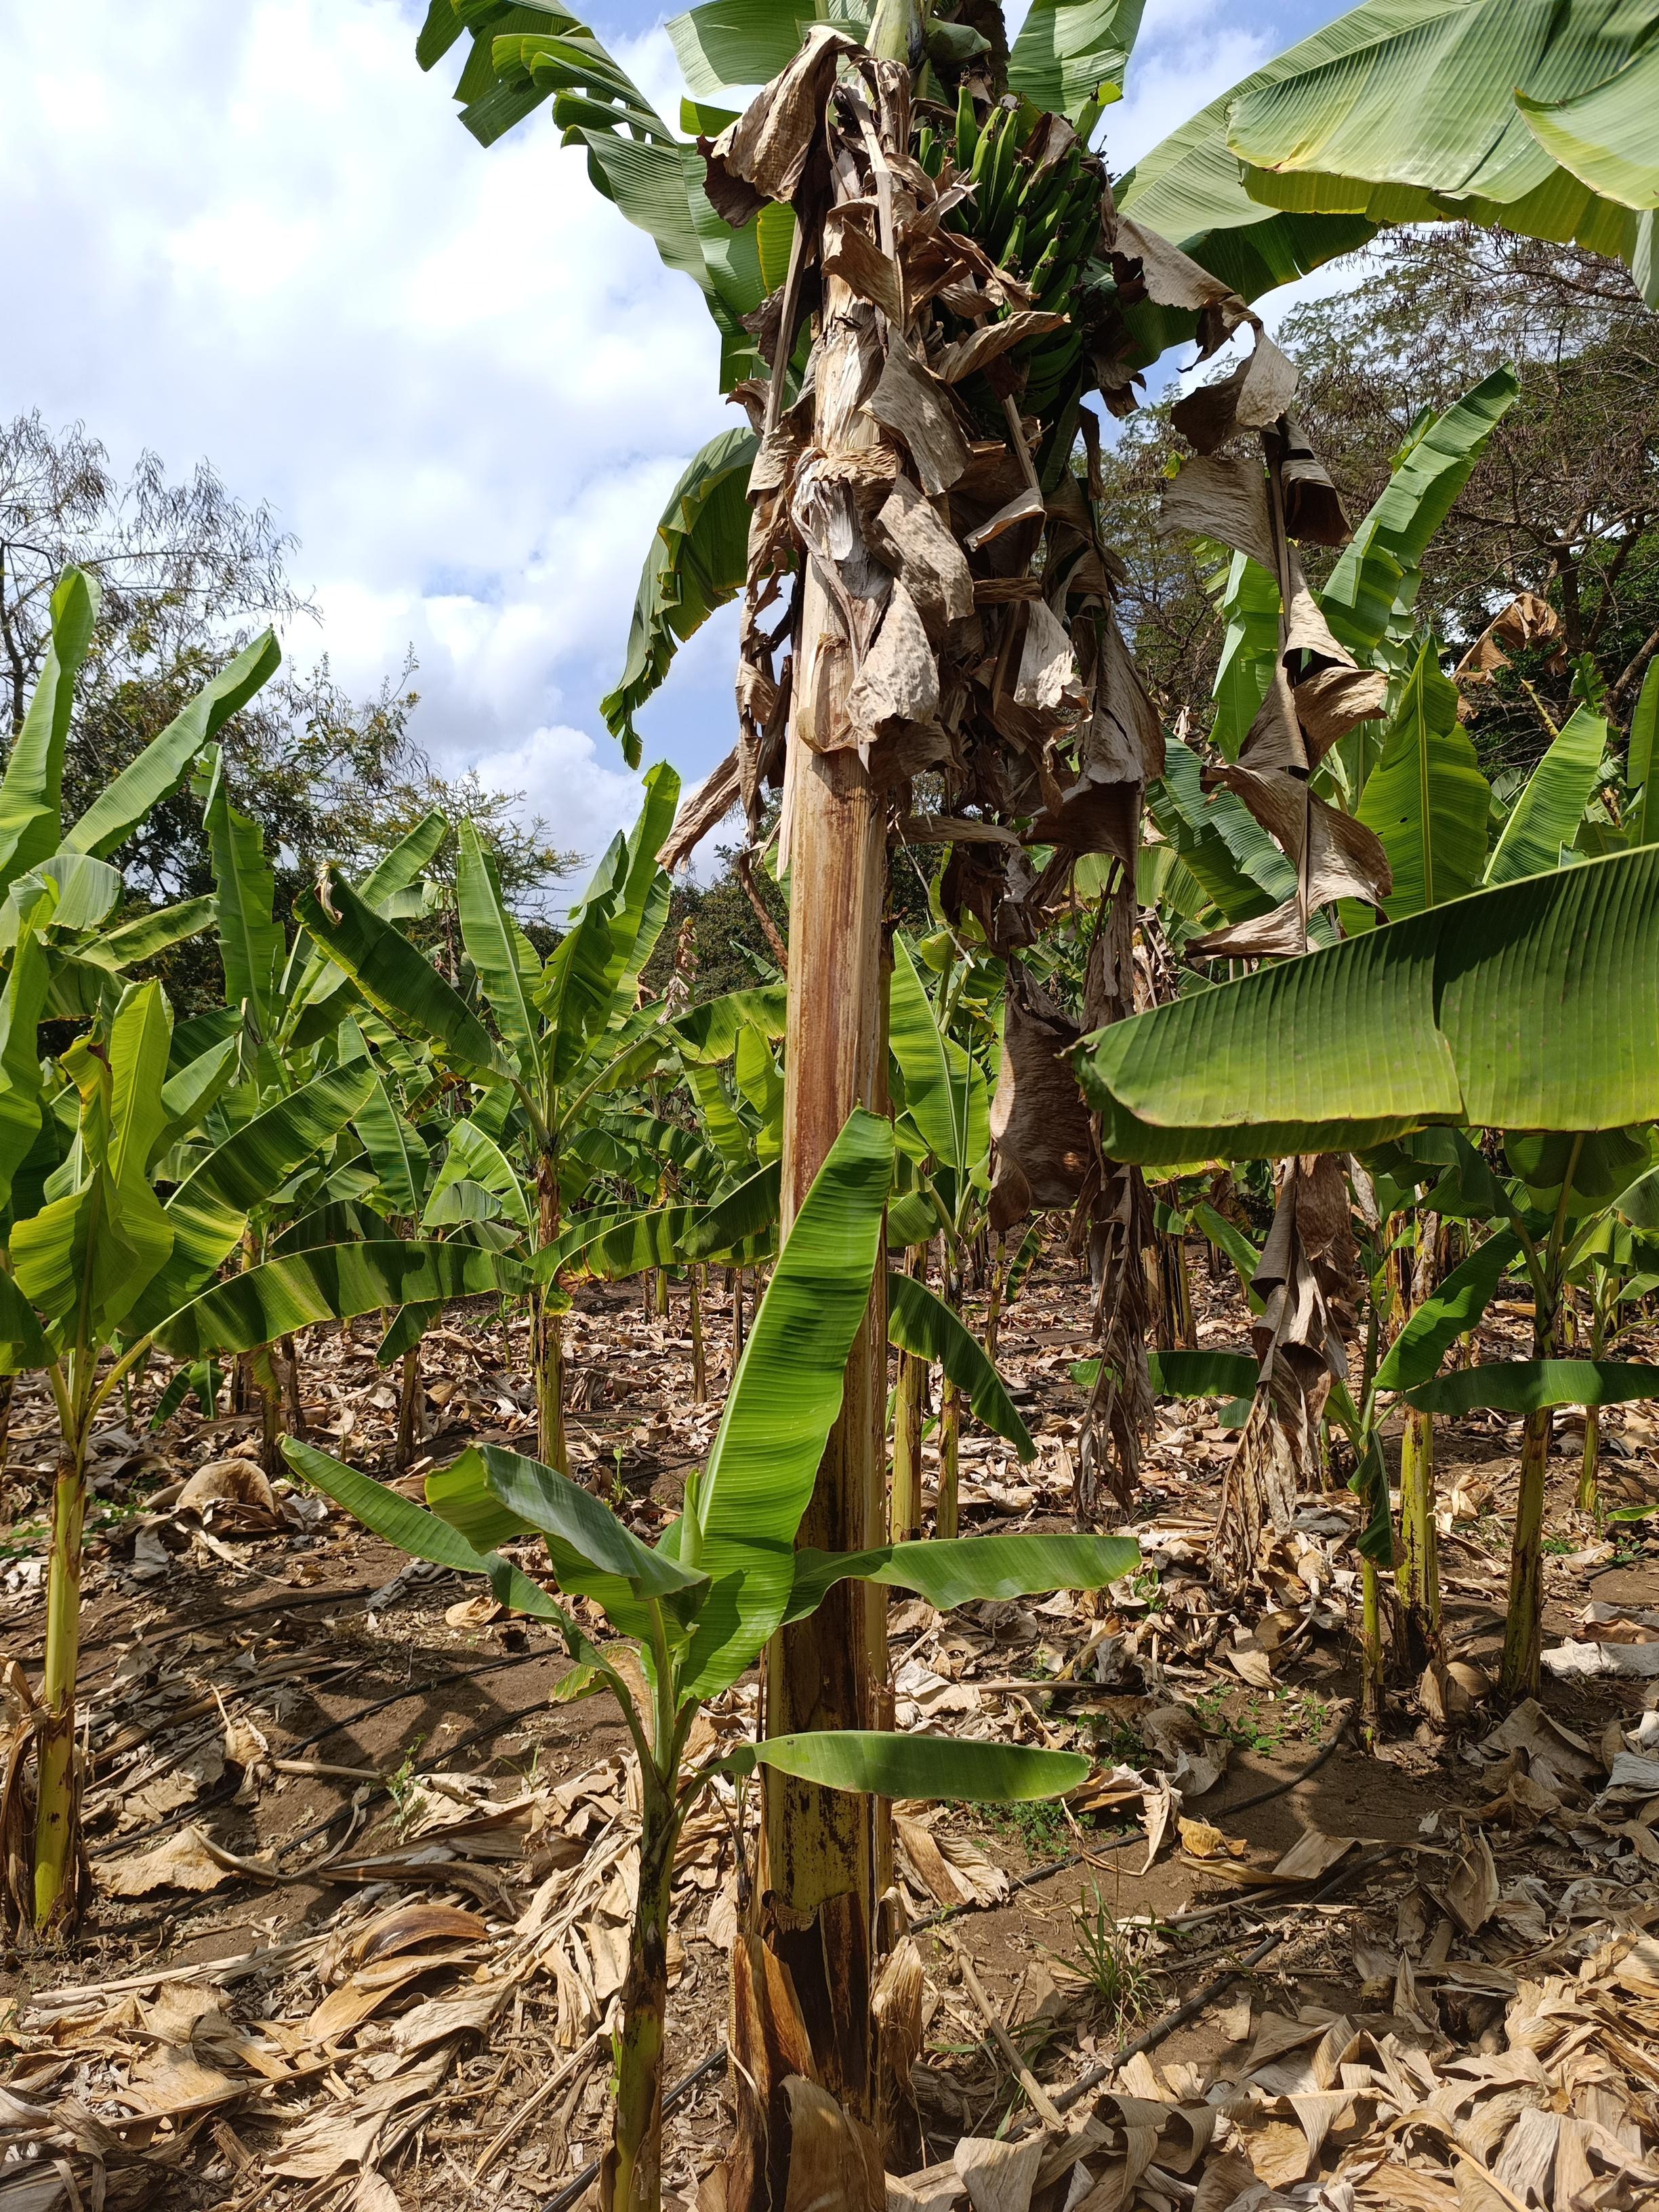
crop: banana
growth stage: vegetative
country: Tanzania
